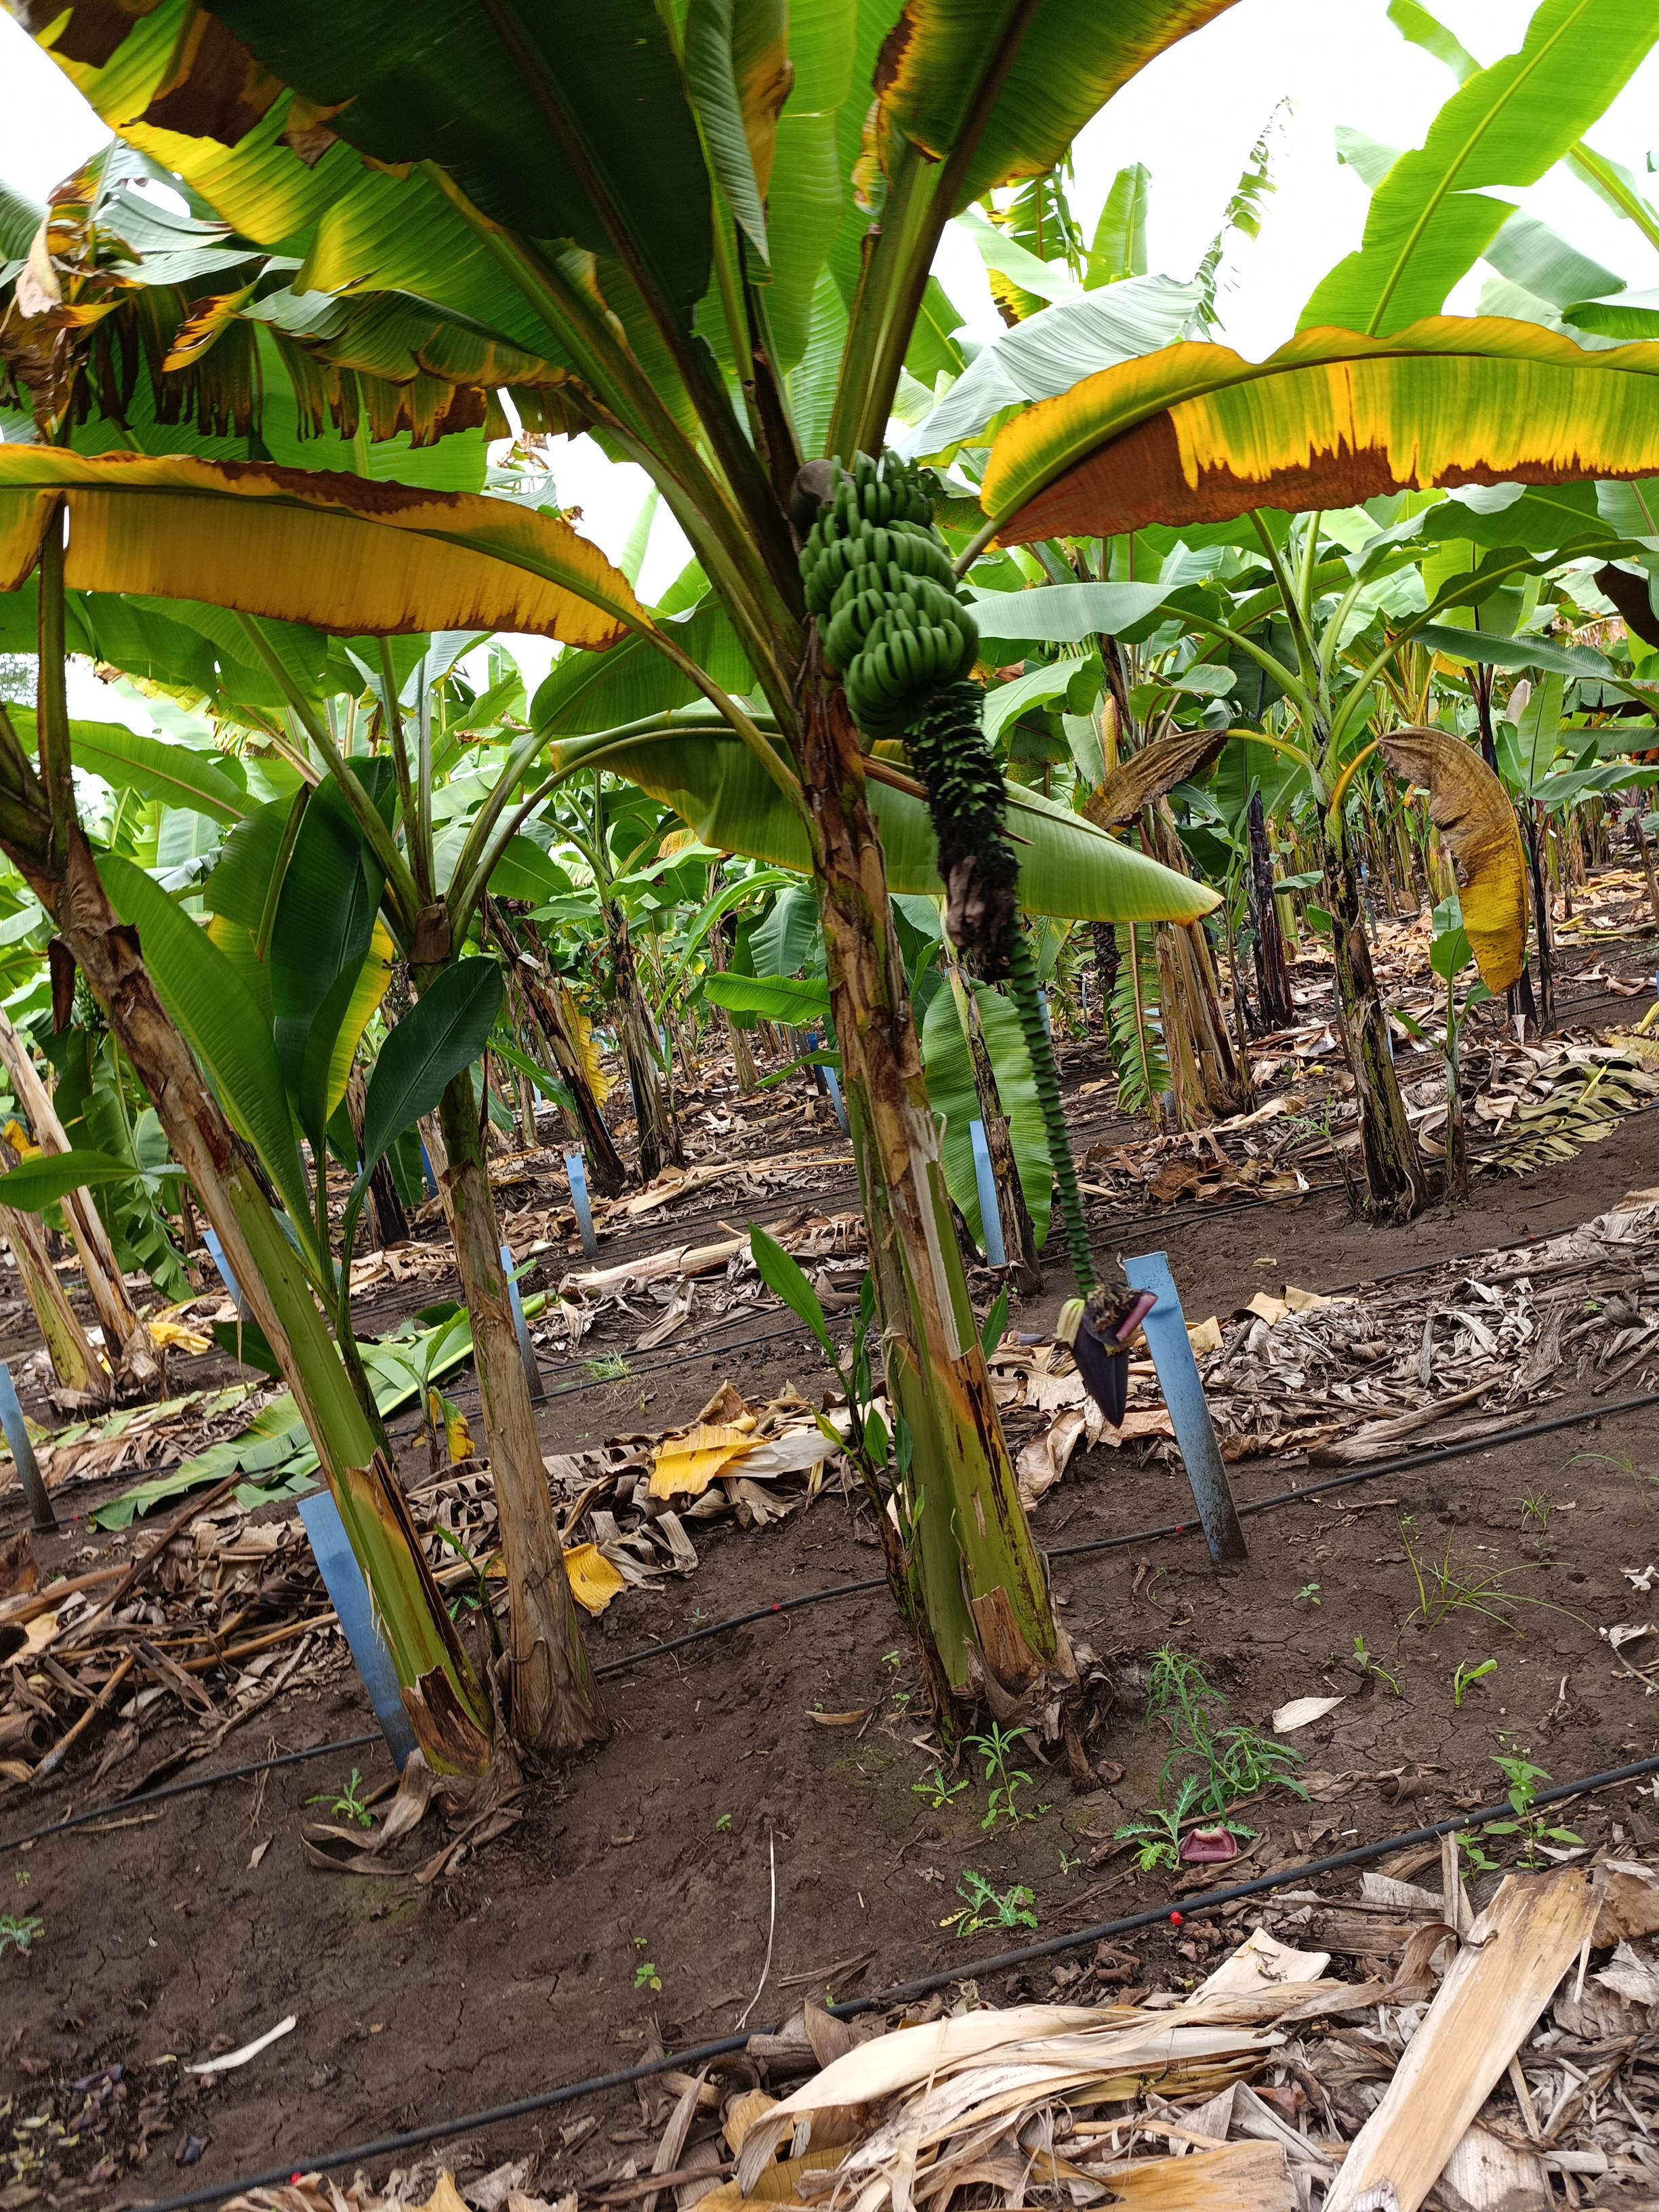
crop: banana
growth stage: development fruit
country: Tanzania
